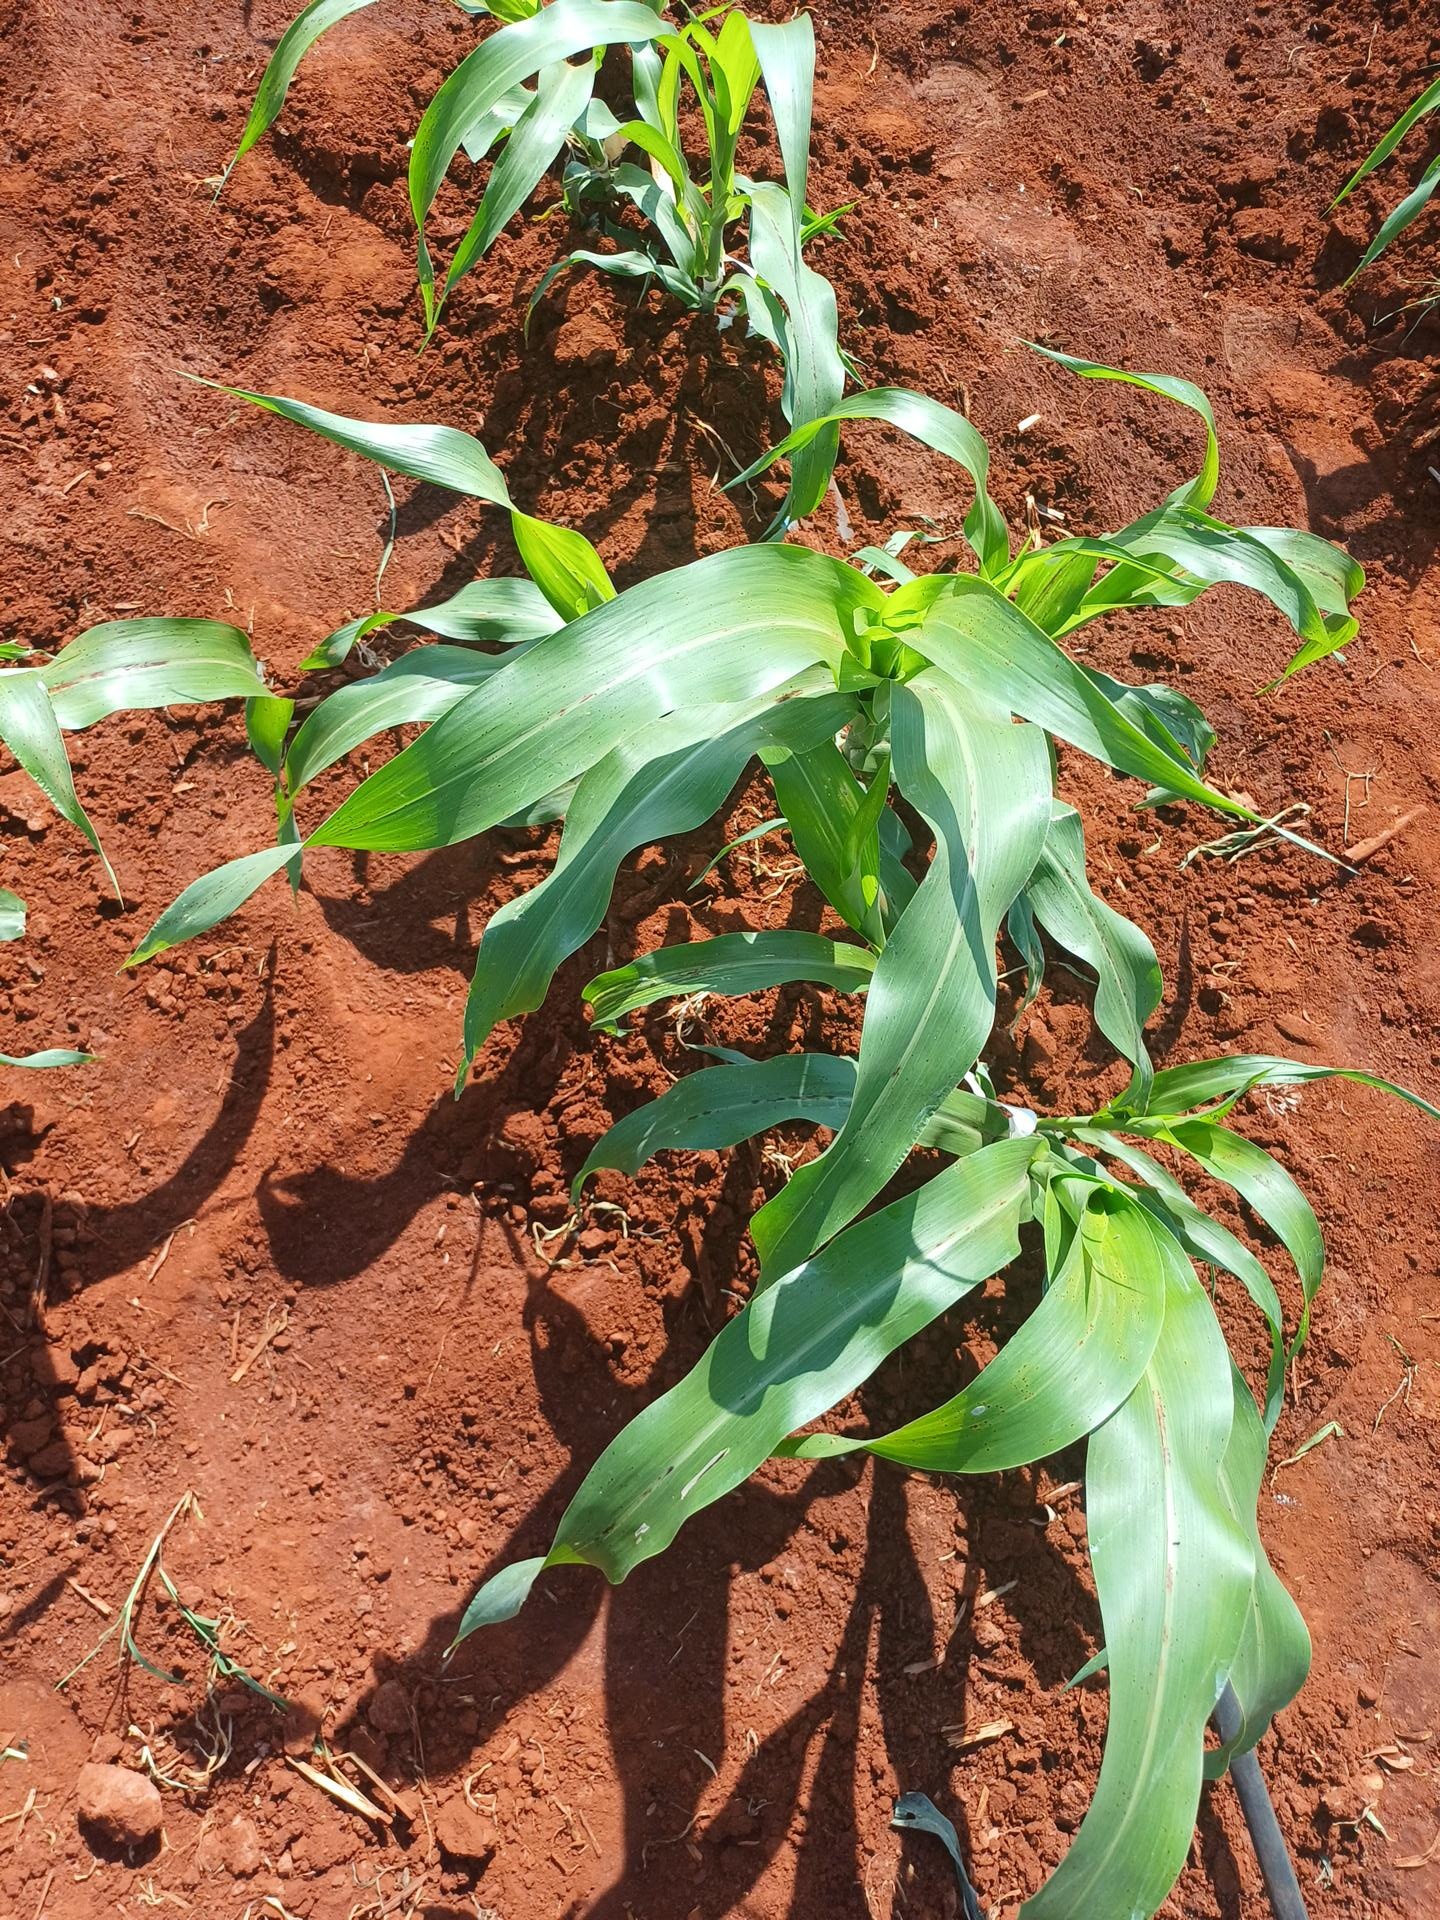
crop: sorghum
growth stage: vegetative
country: Kenya
